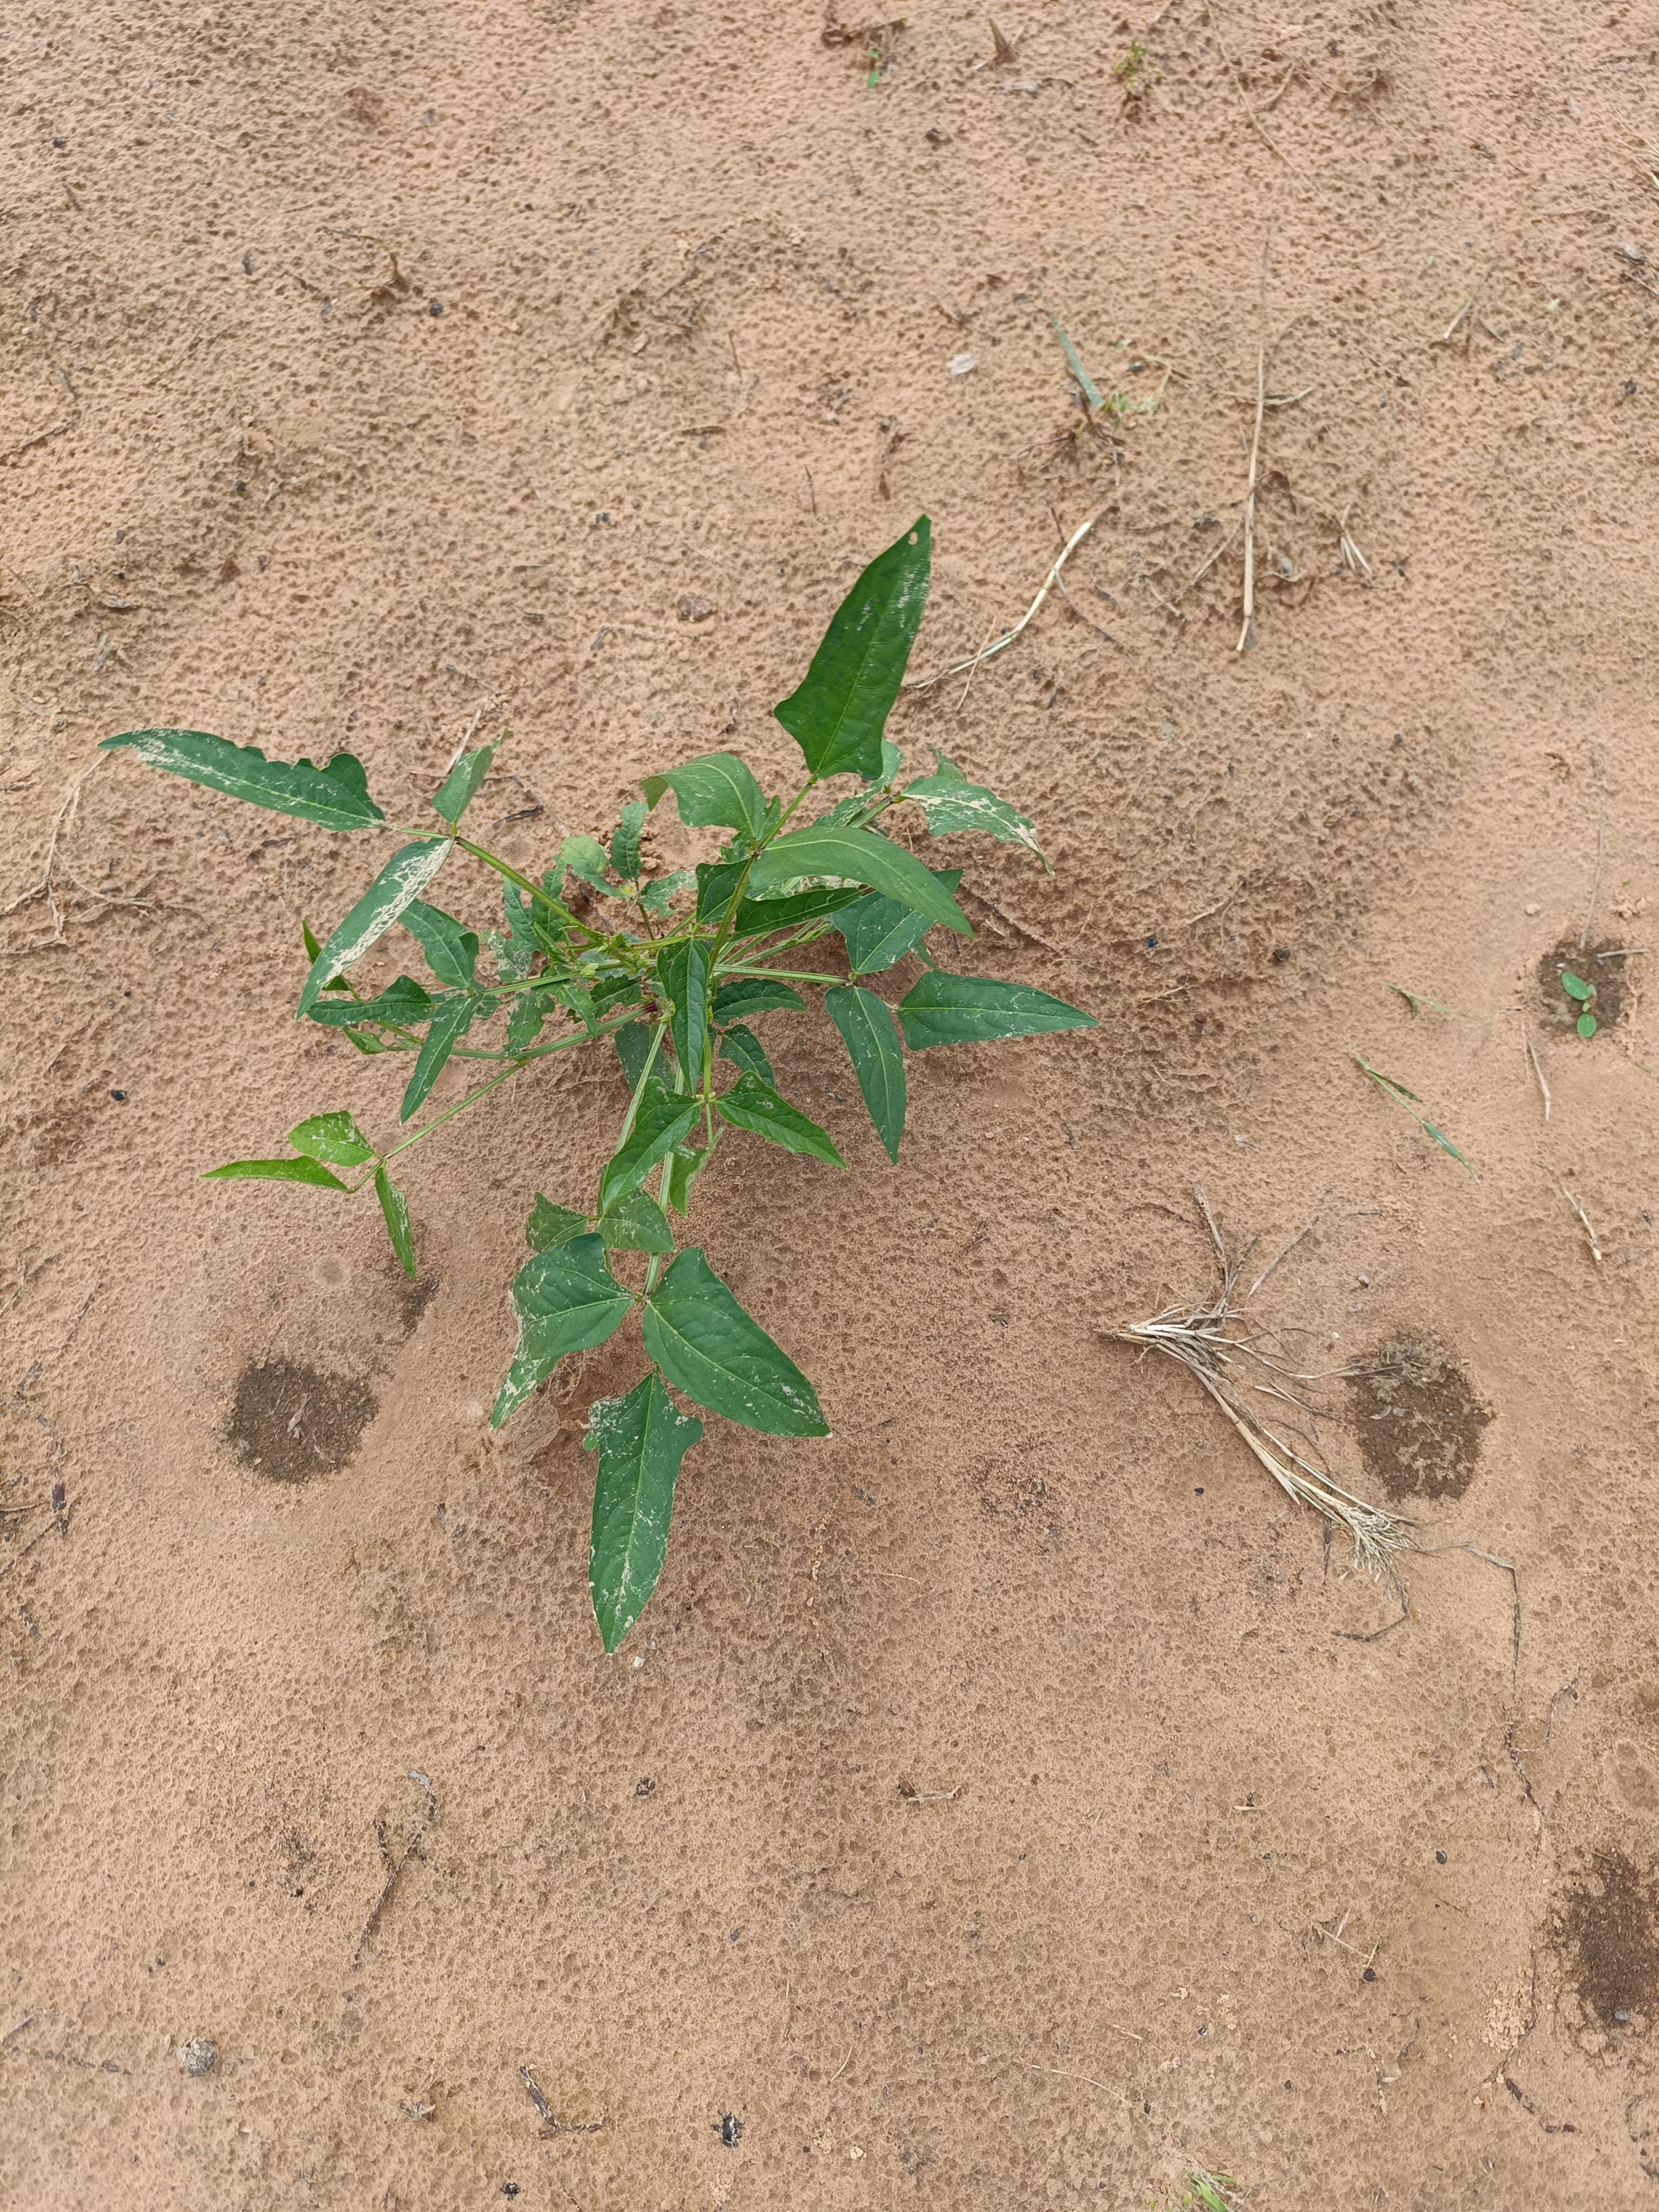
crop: cowpea
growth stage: emergence
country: Nigeria
